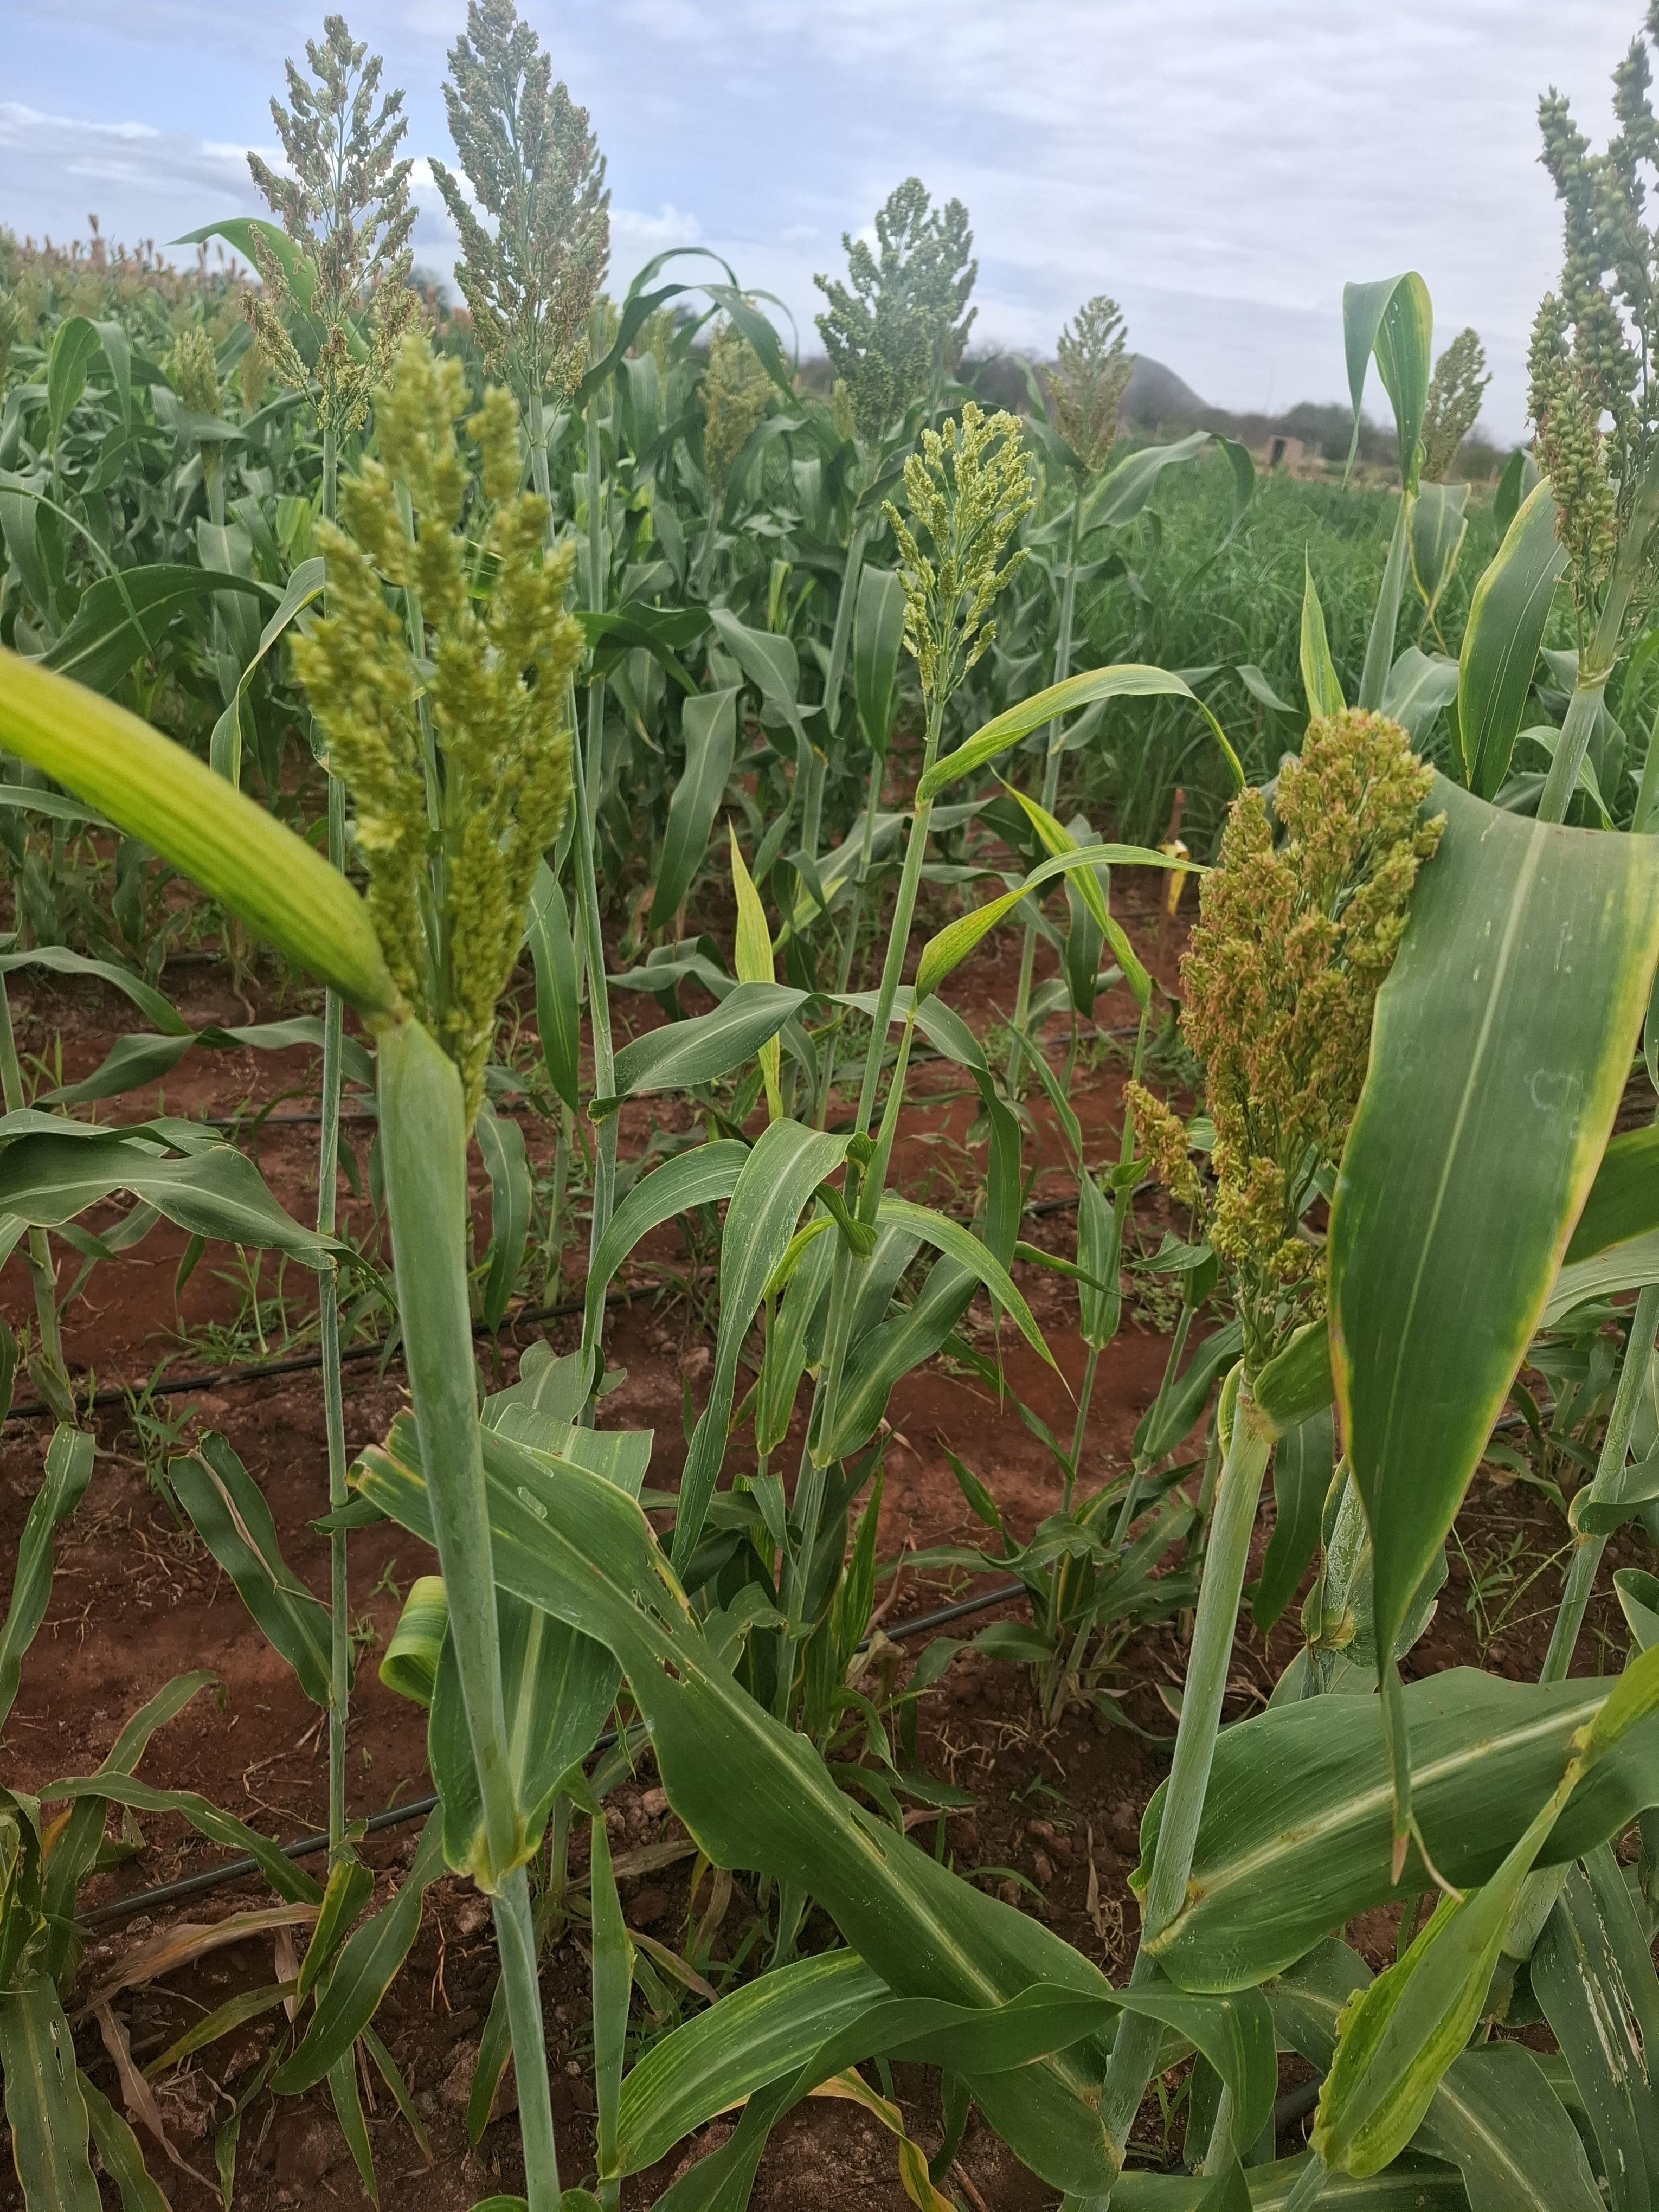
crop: sorghum
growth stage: flowering
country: Kenya
